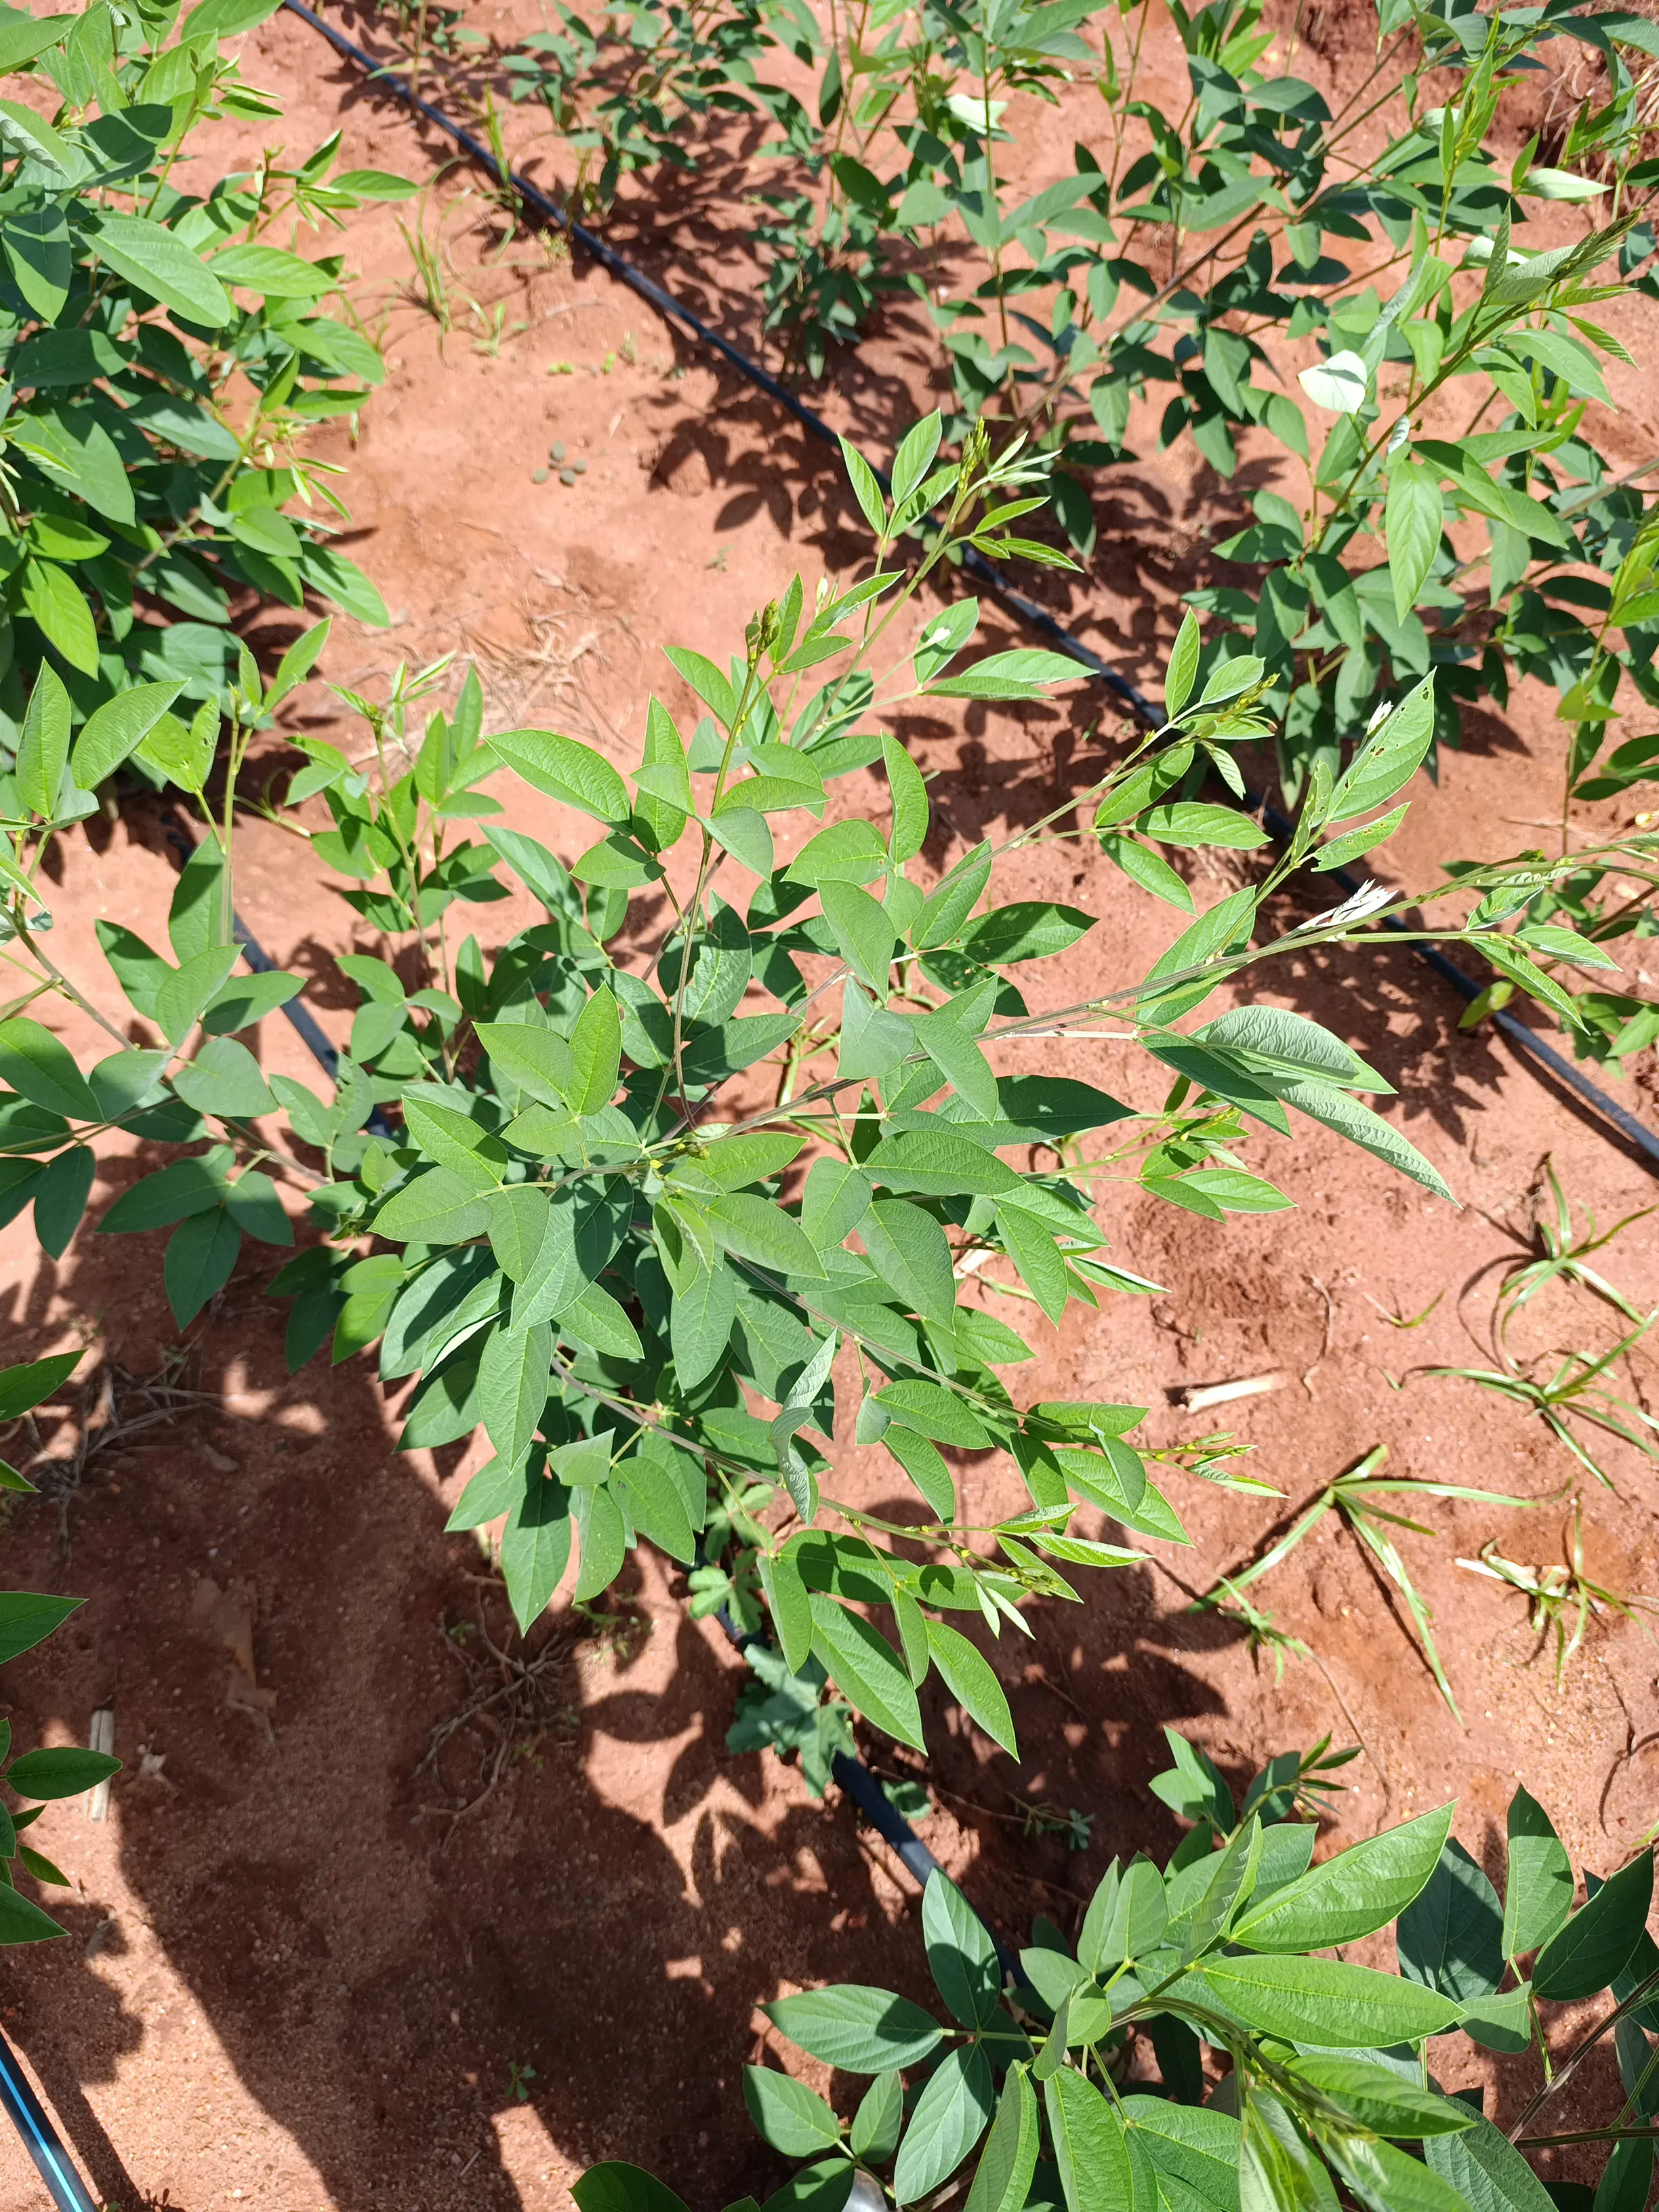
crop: pigeonpea
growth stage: flowering
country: Kenya
